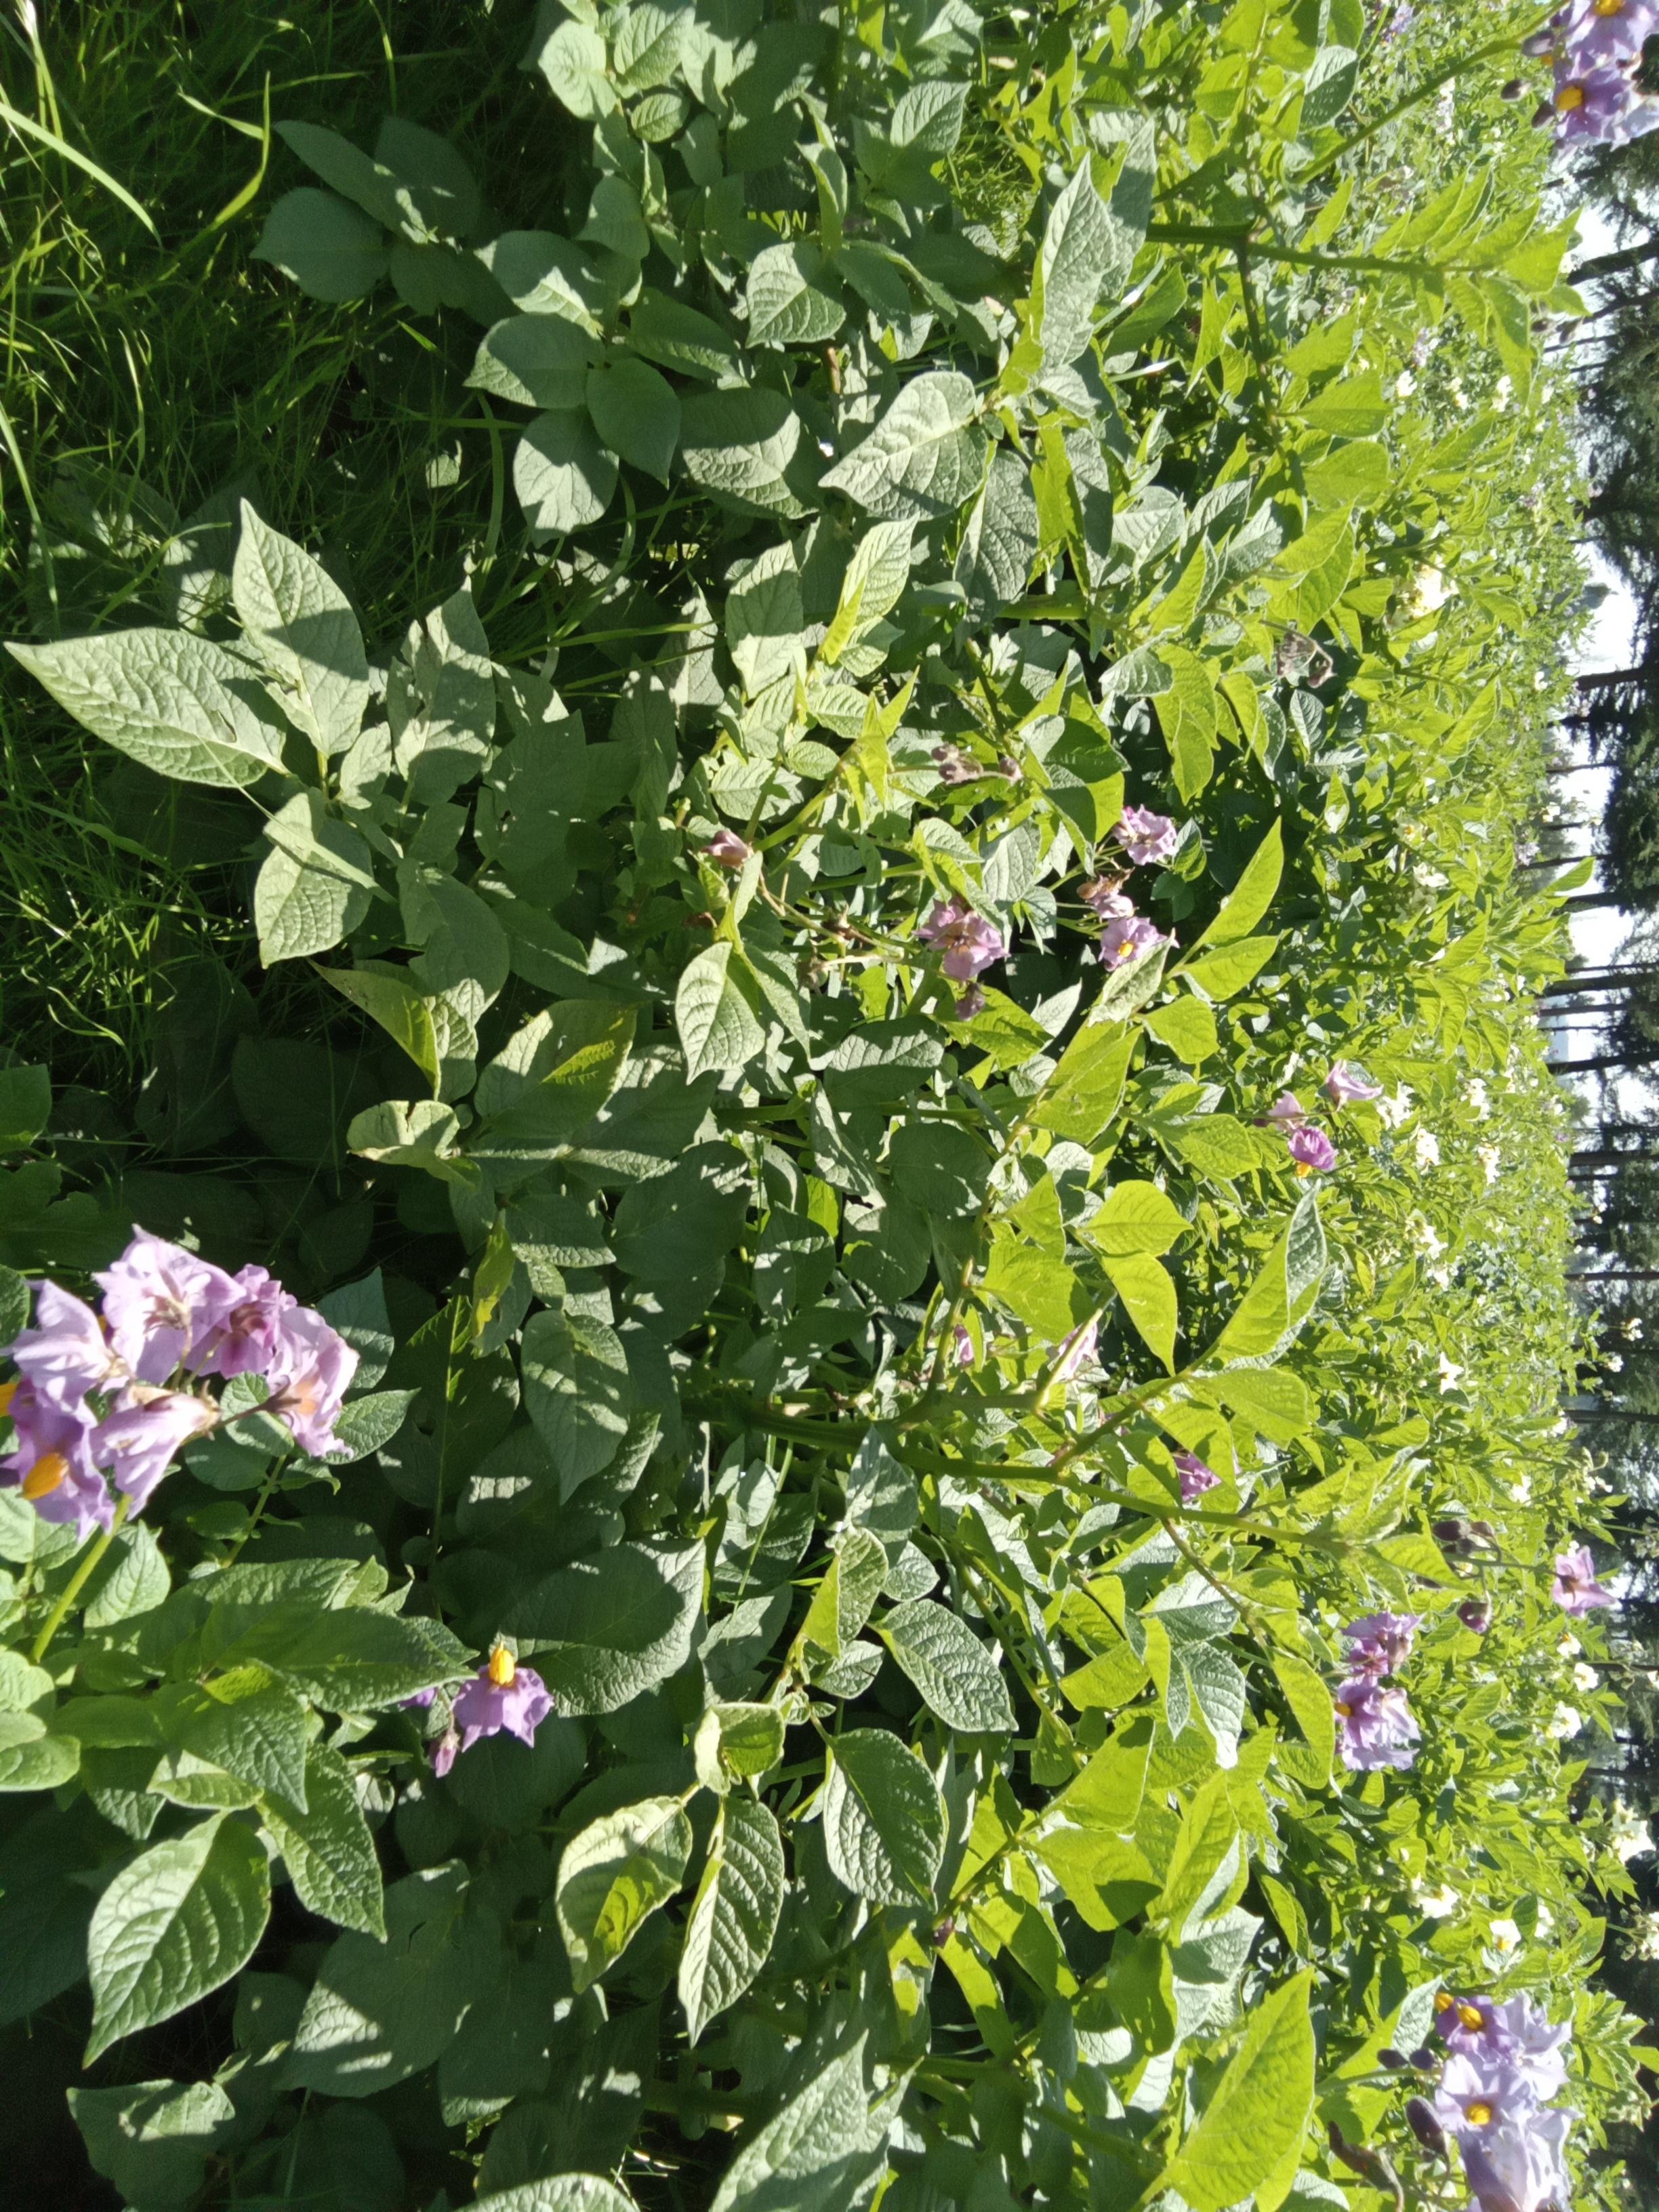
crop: potato
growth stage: flowering
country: Kenya
